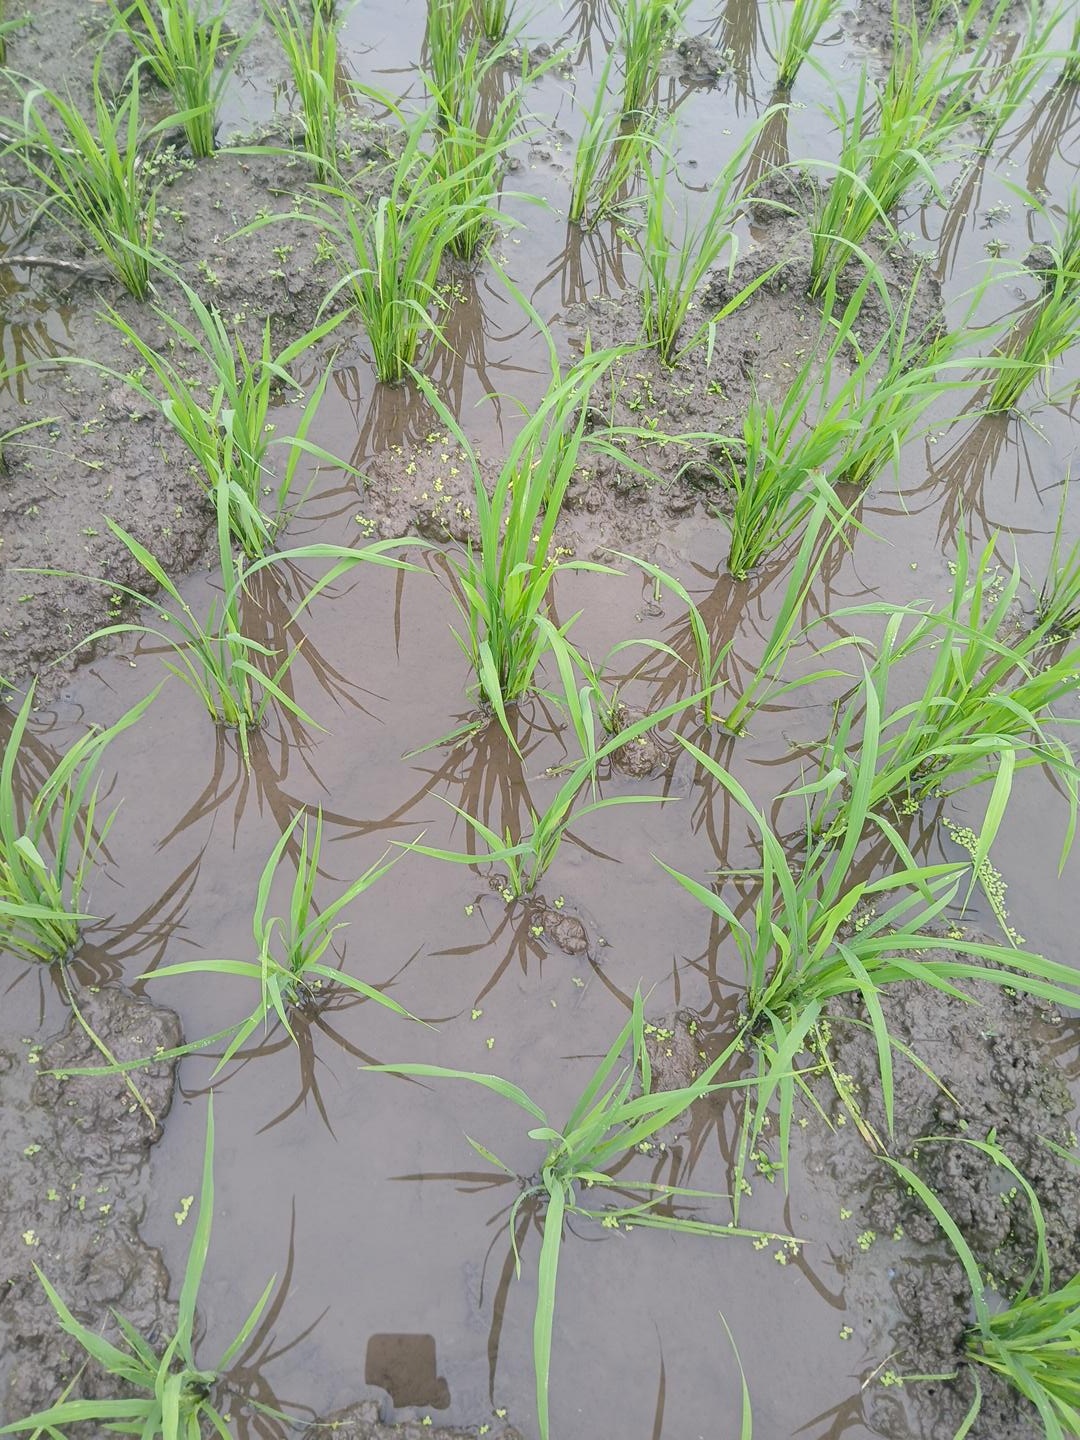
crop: rice
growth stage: tillering
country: Côte d'Ivoire
